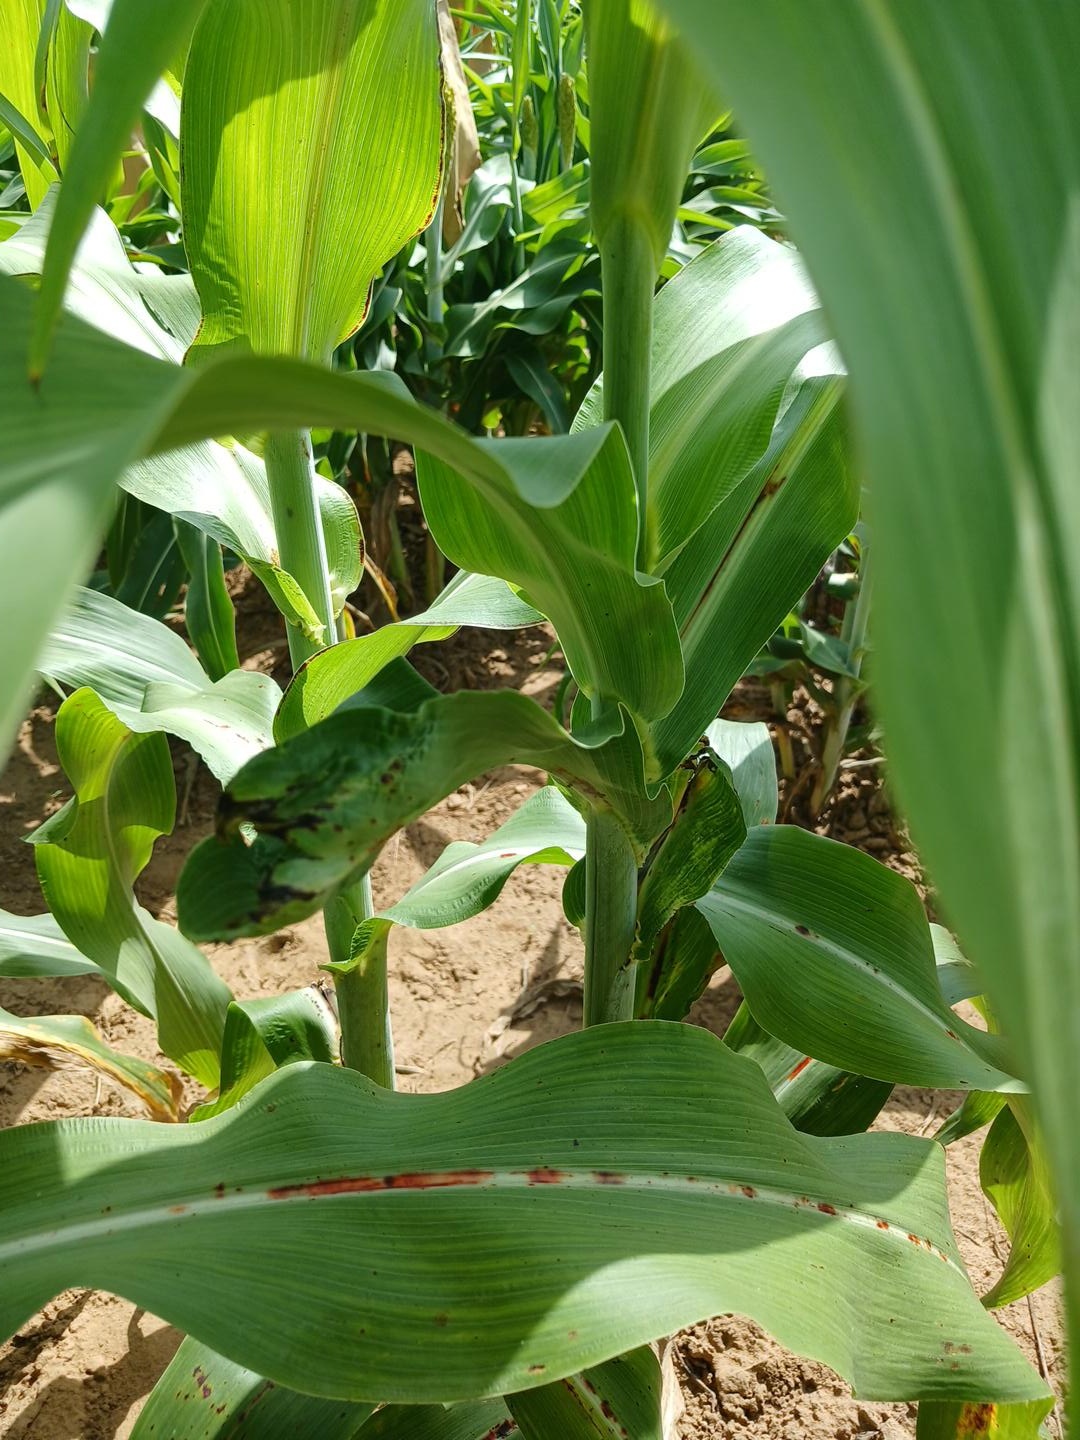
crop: sorghum
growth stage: vegetative
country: Senegal
